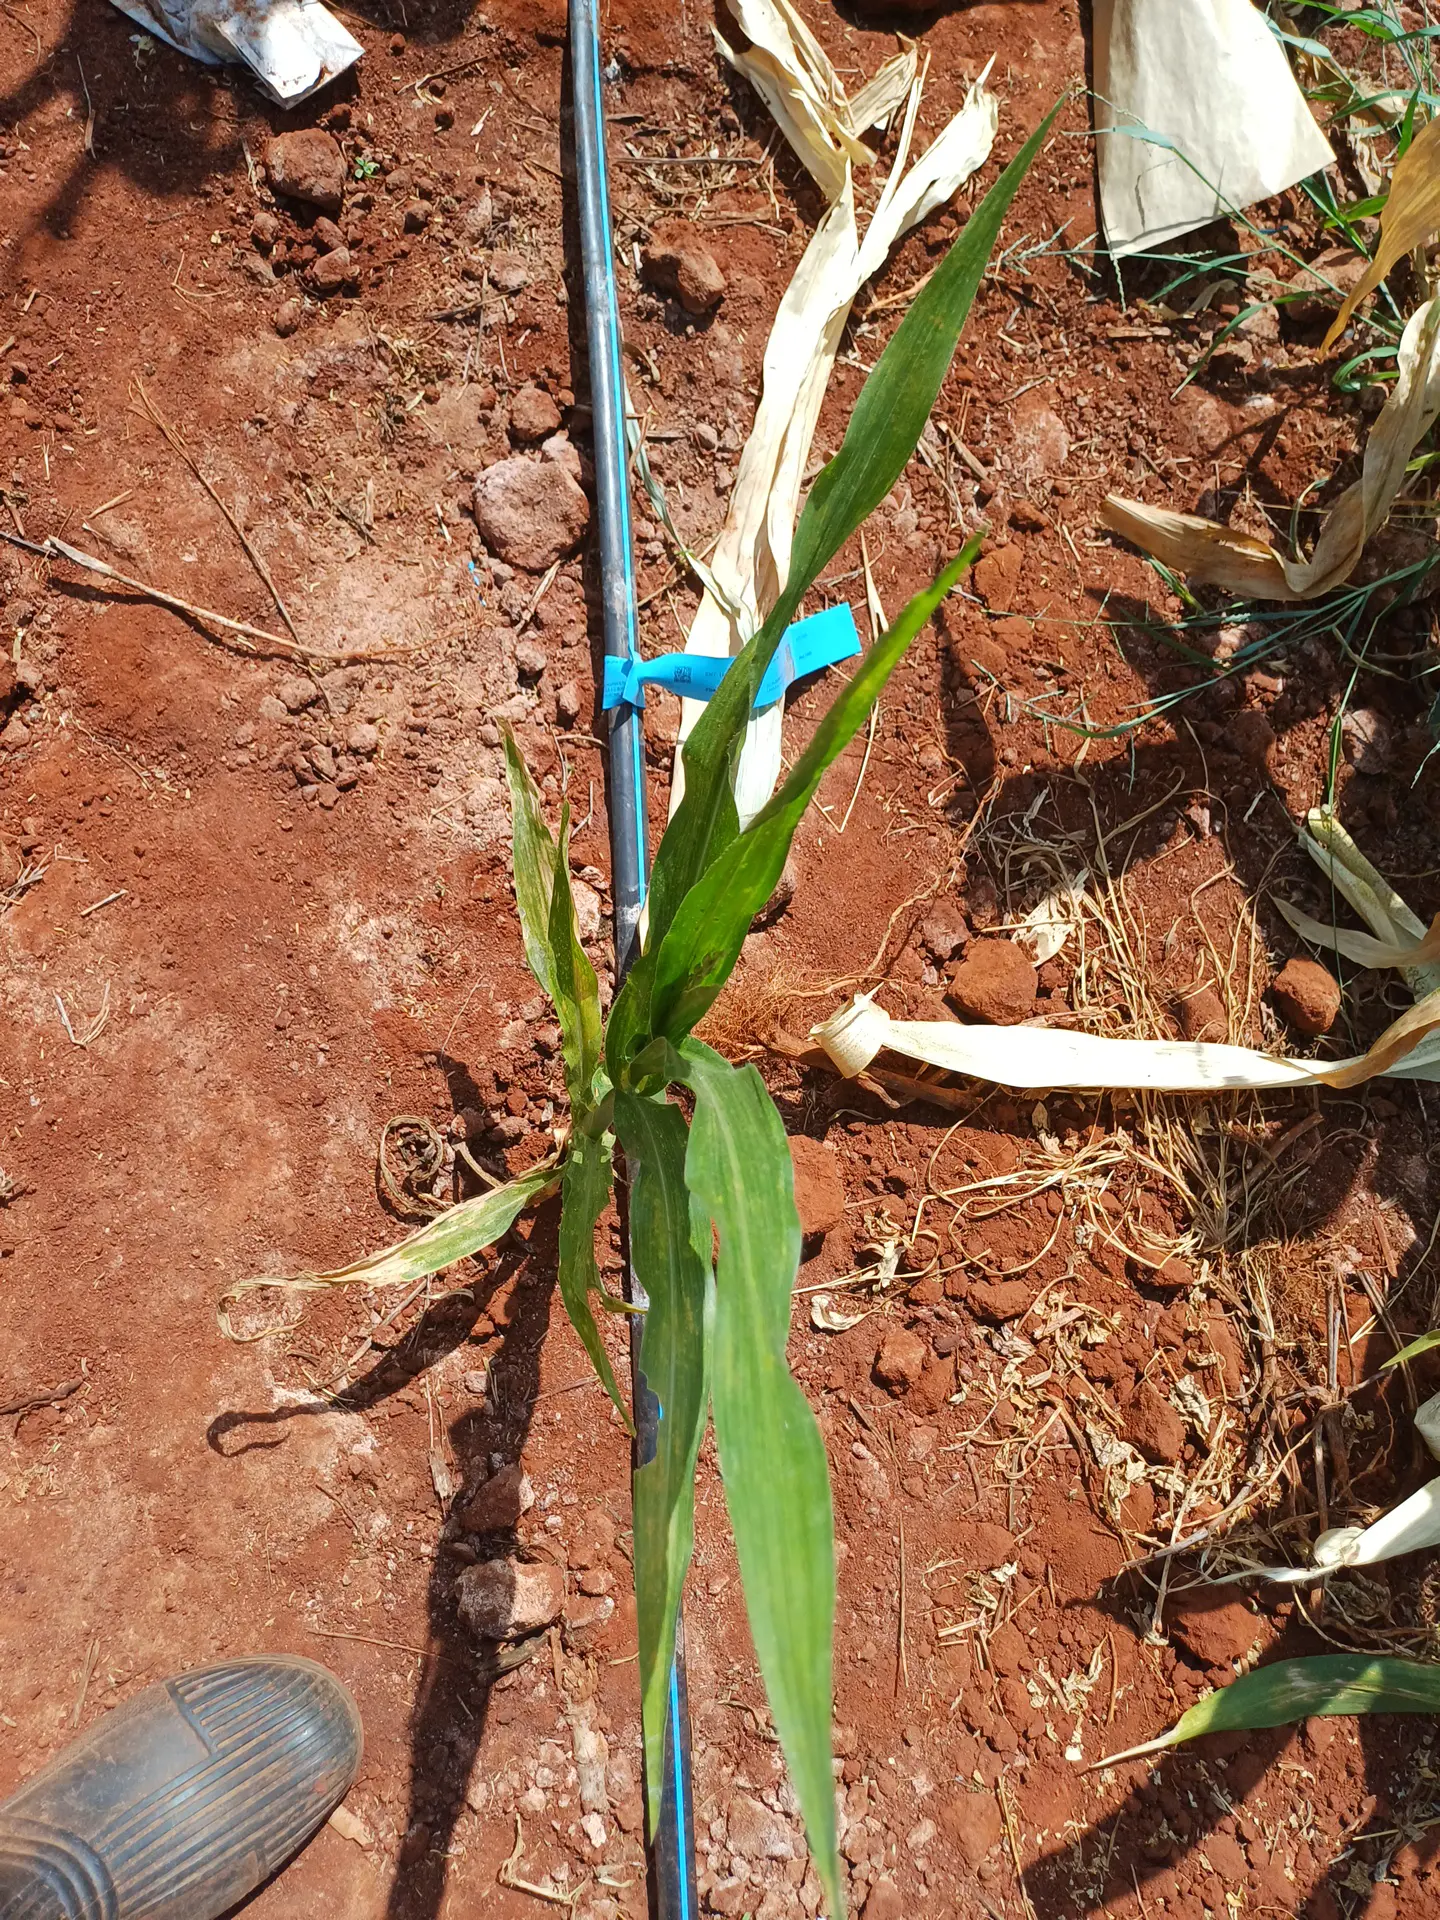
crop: maize
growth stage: flowering
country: Kenya
